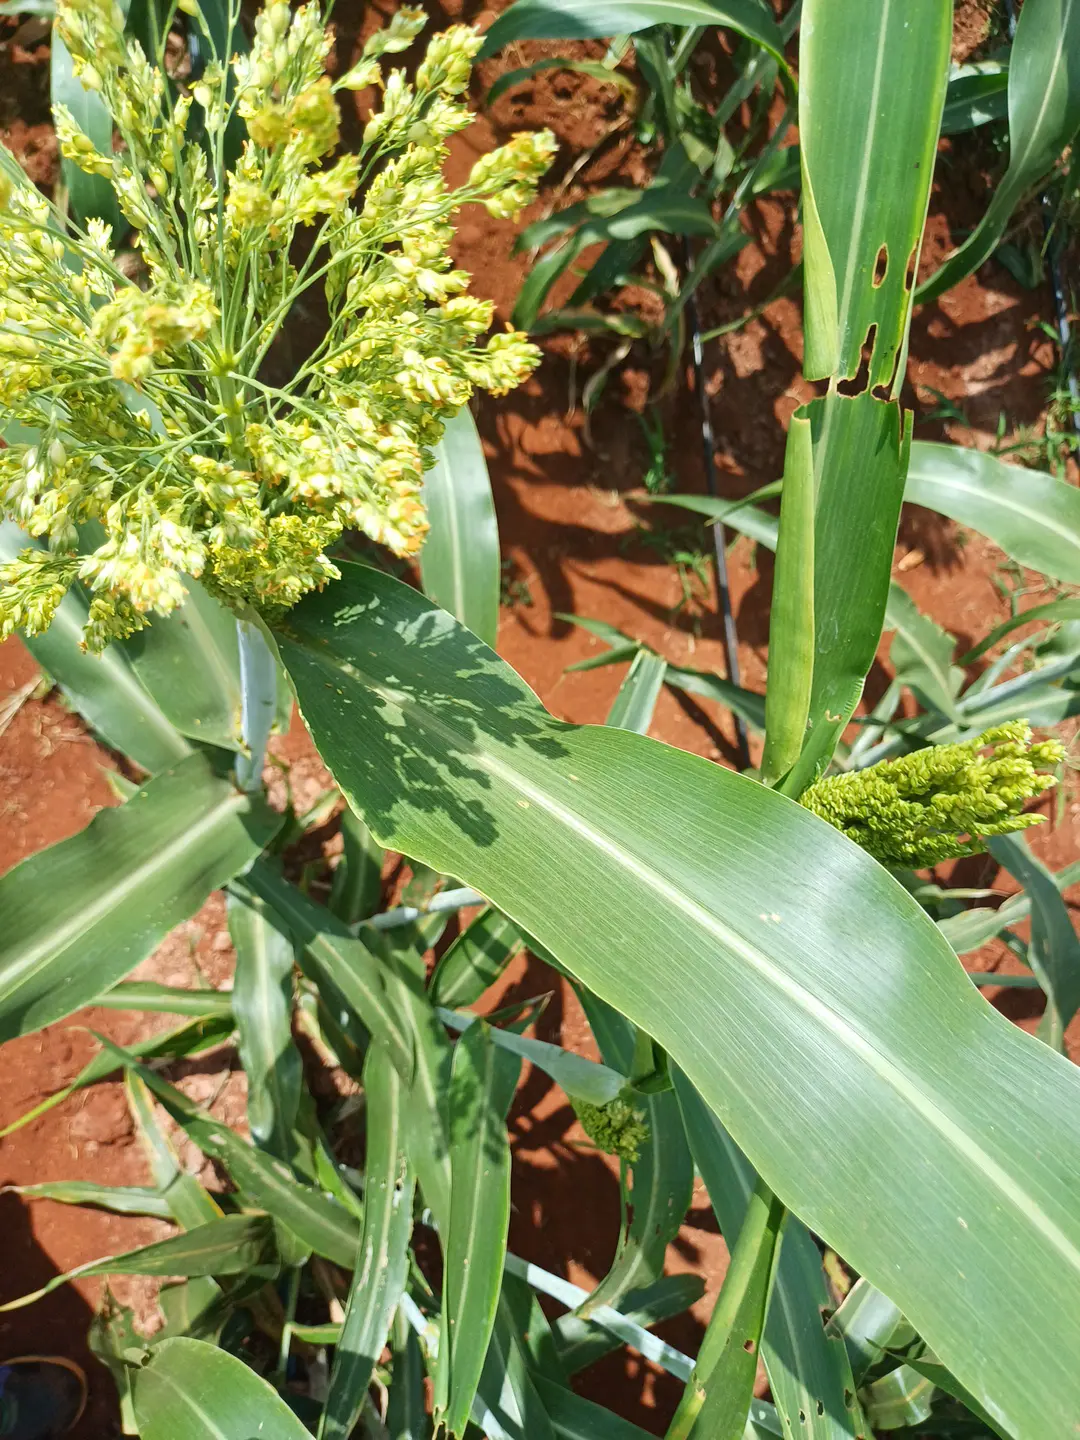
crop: sorghum
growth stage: filling grain
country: Kenya
